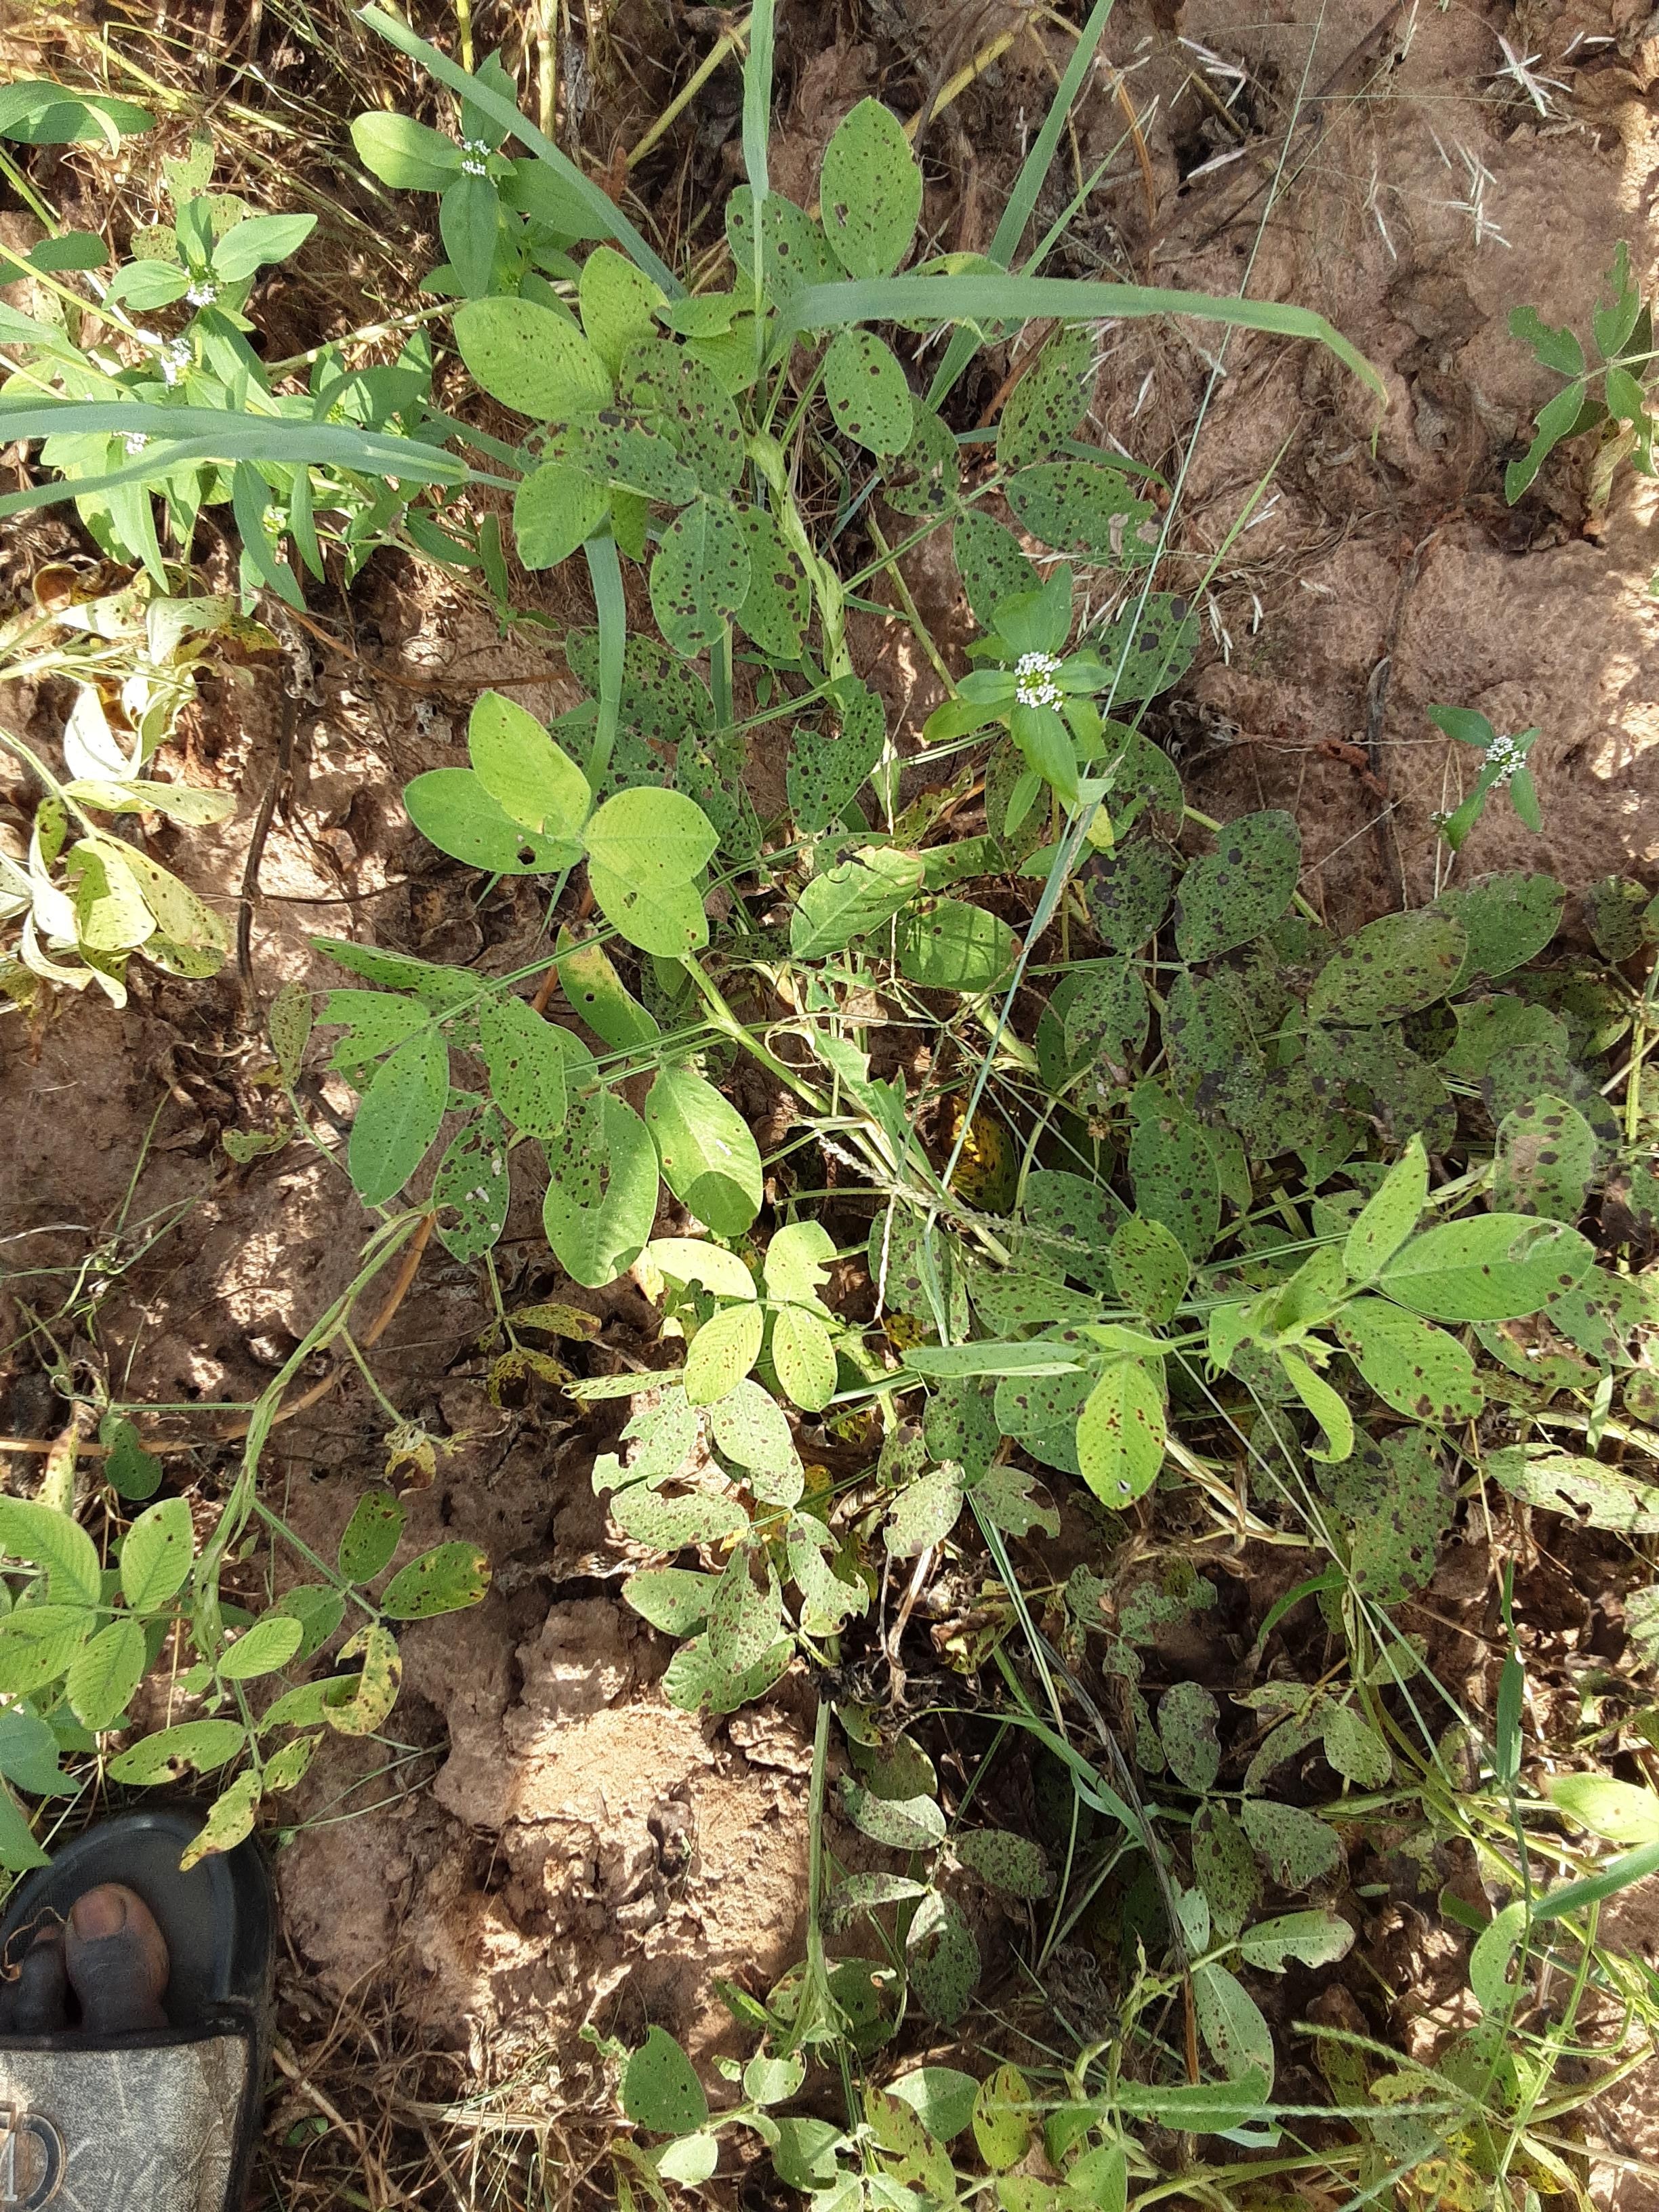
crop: groundnut
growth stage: flowering
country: Senegal
